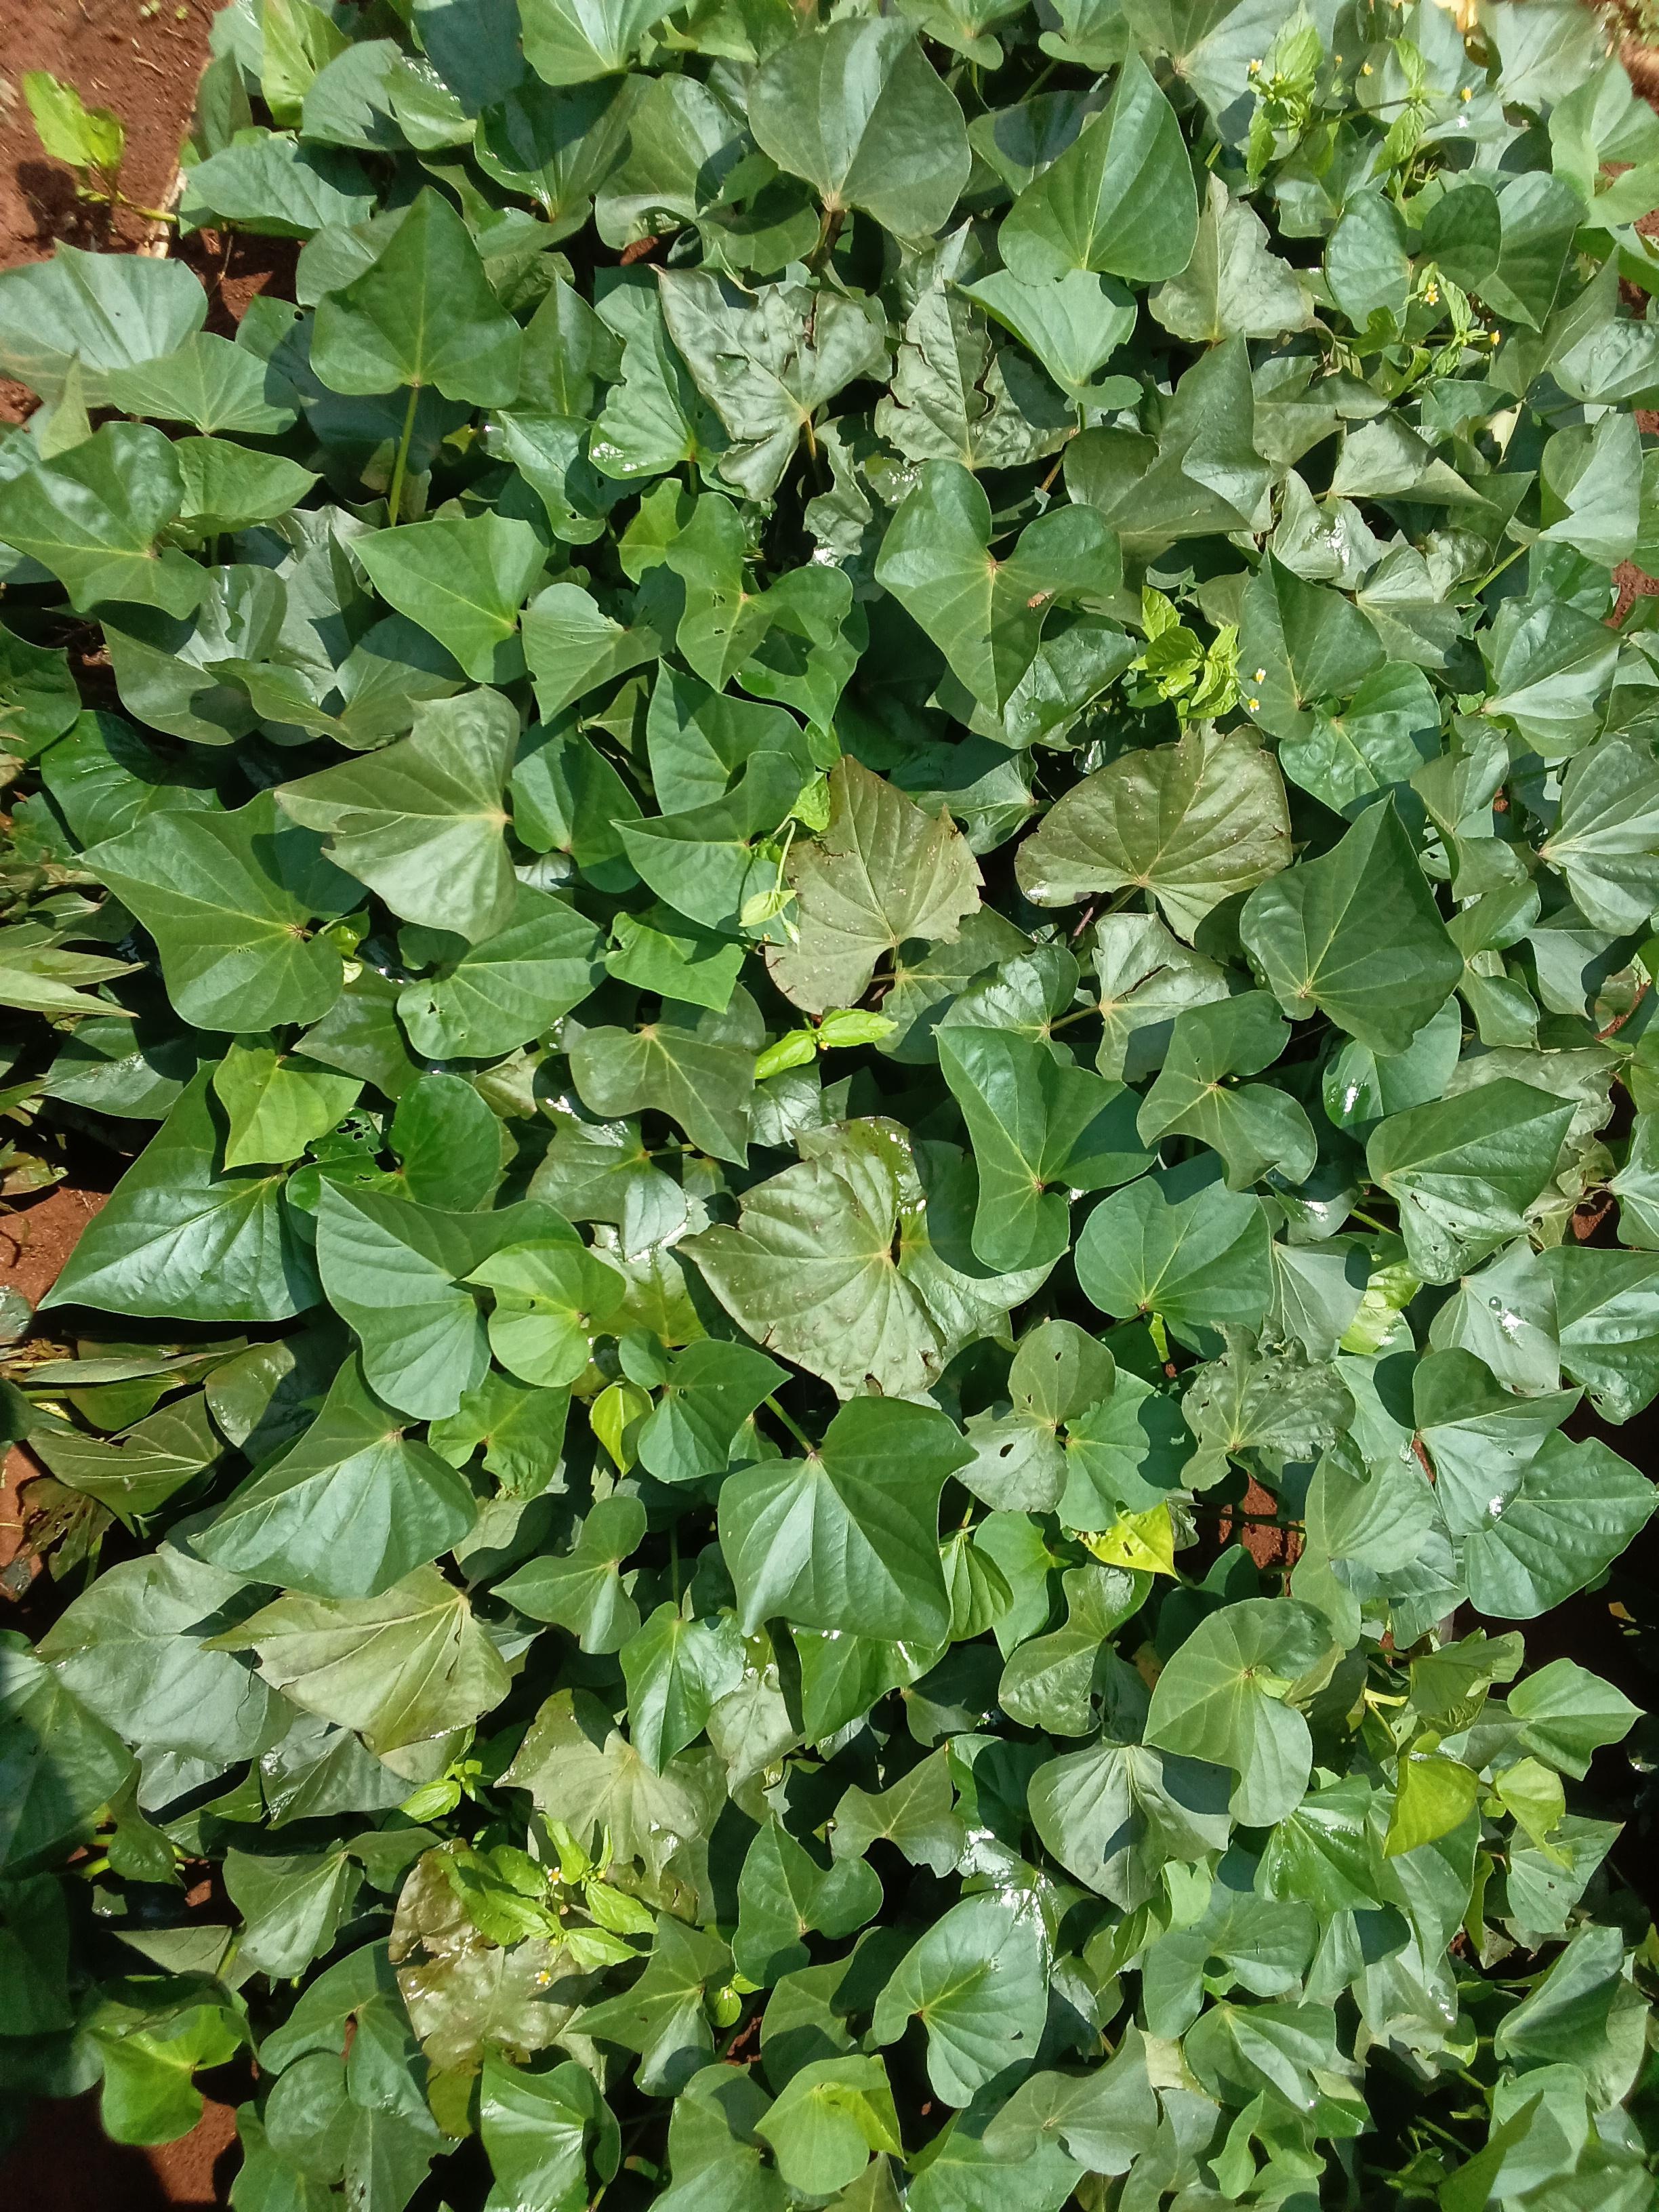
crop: sweet potato
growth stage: vegetative
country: Kenya
